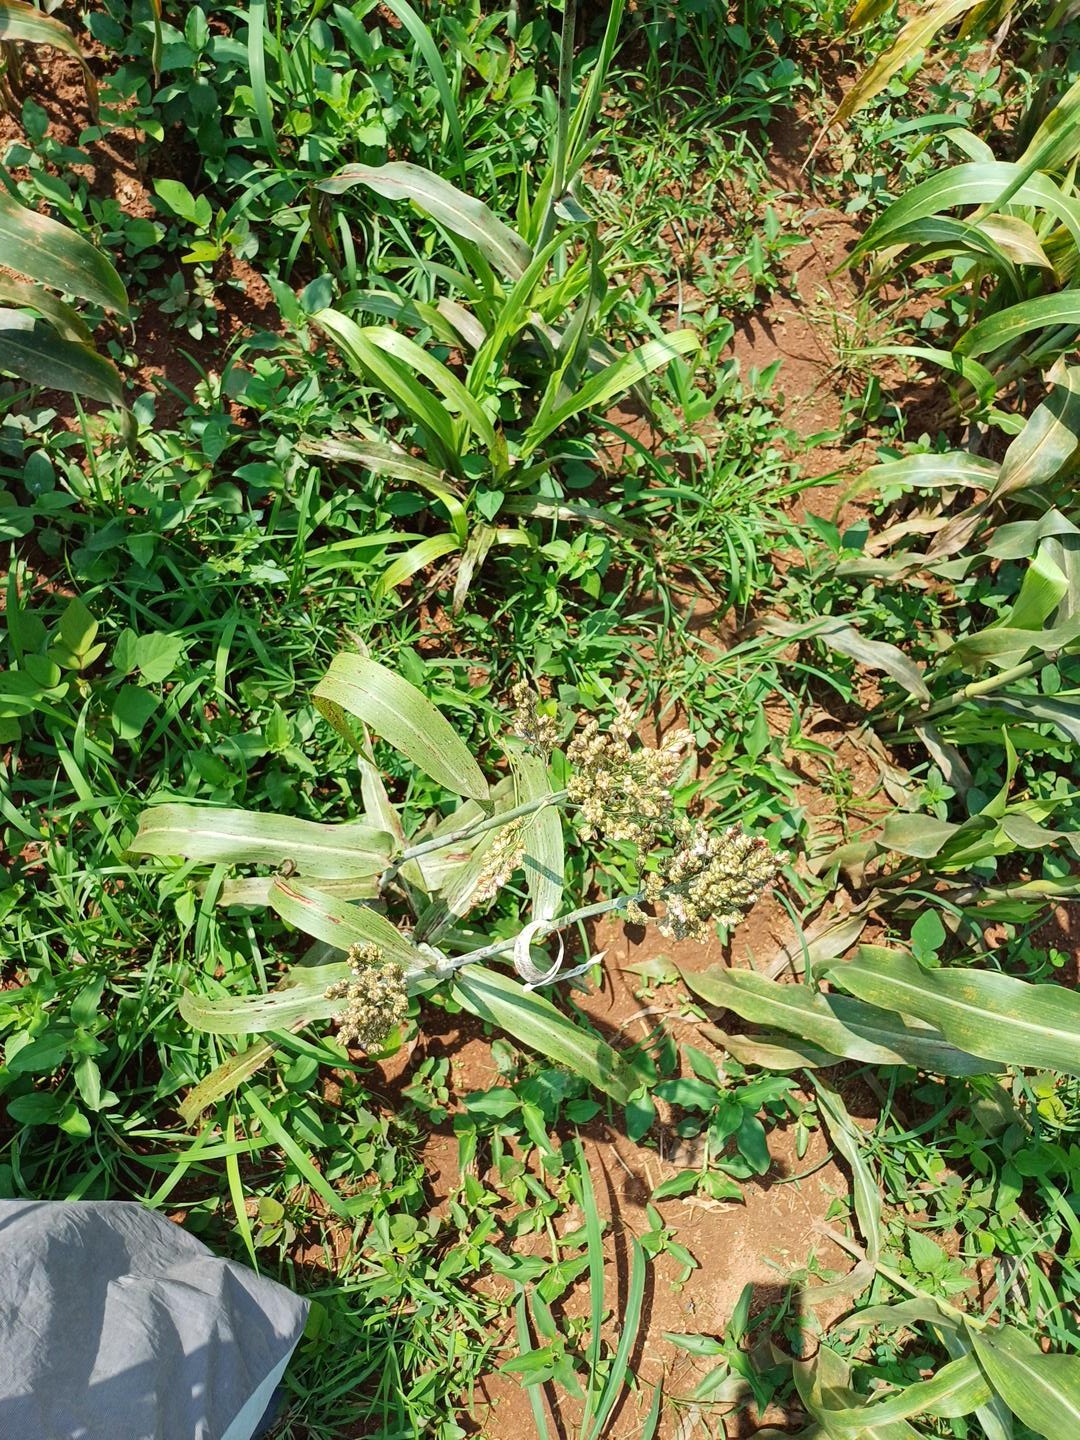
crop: sorghum
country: Kenya
